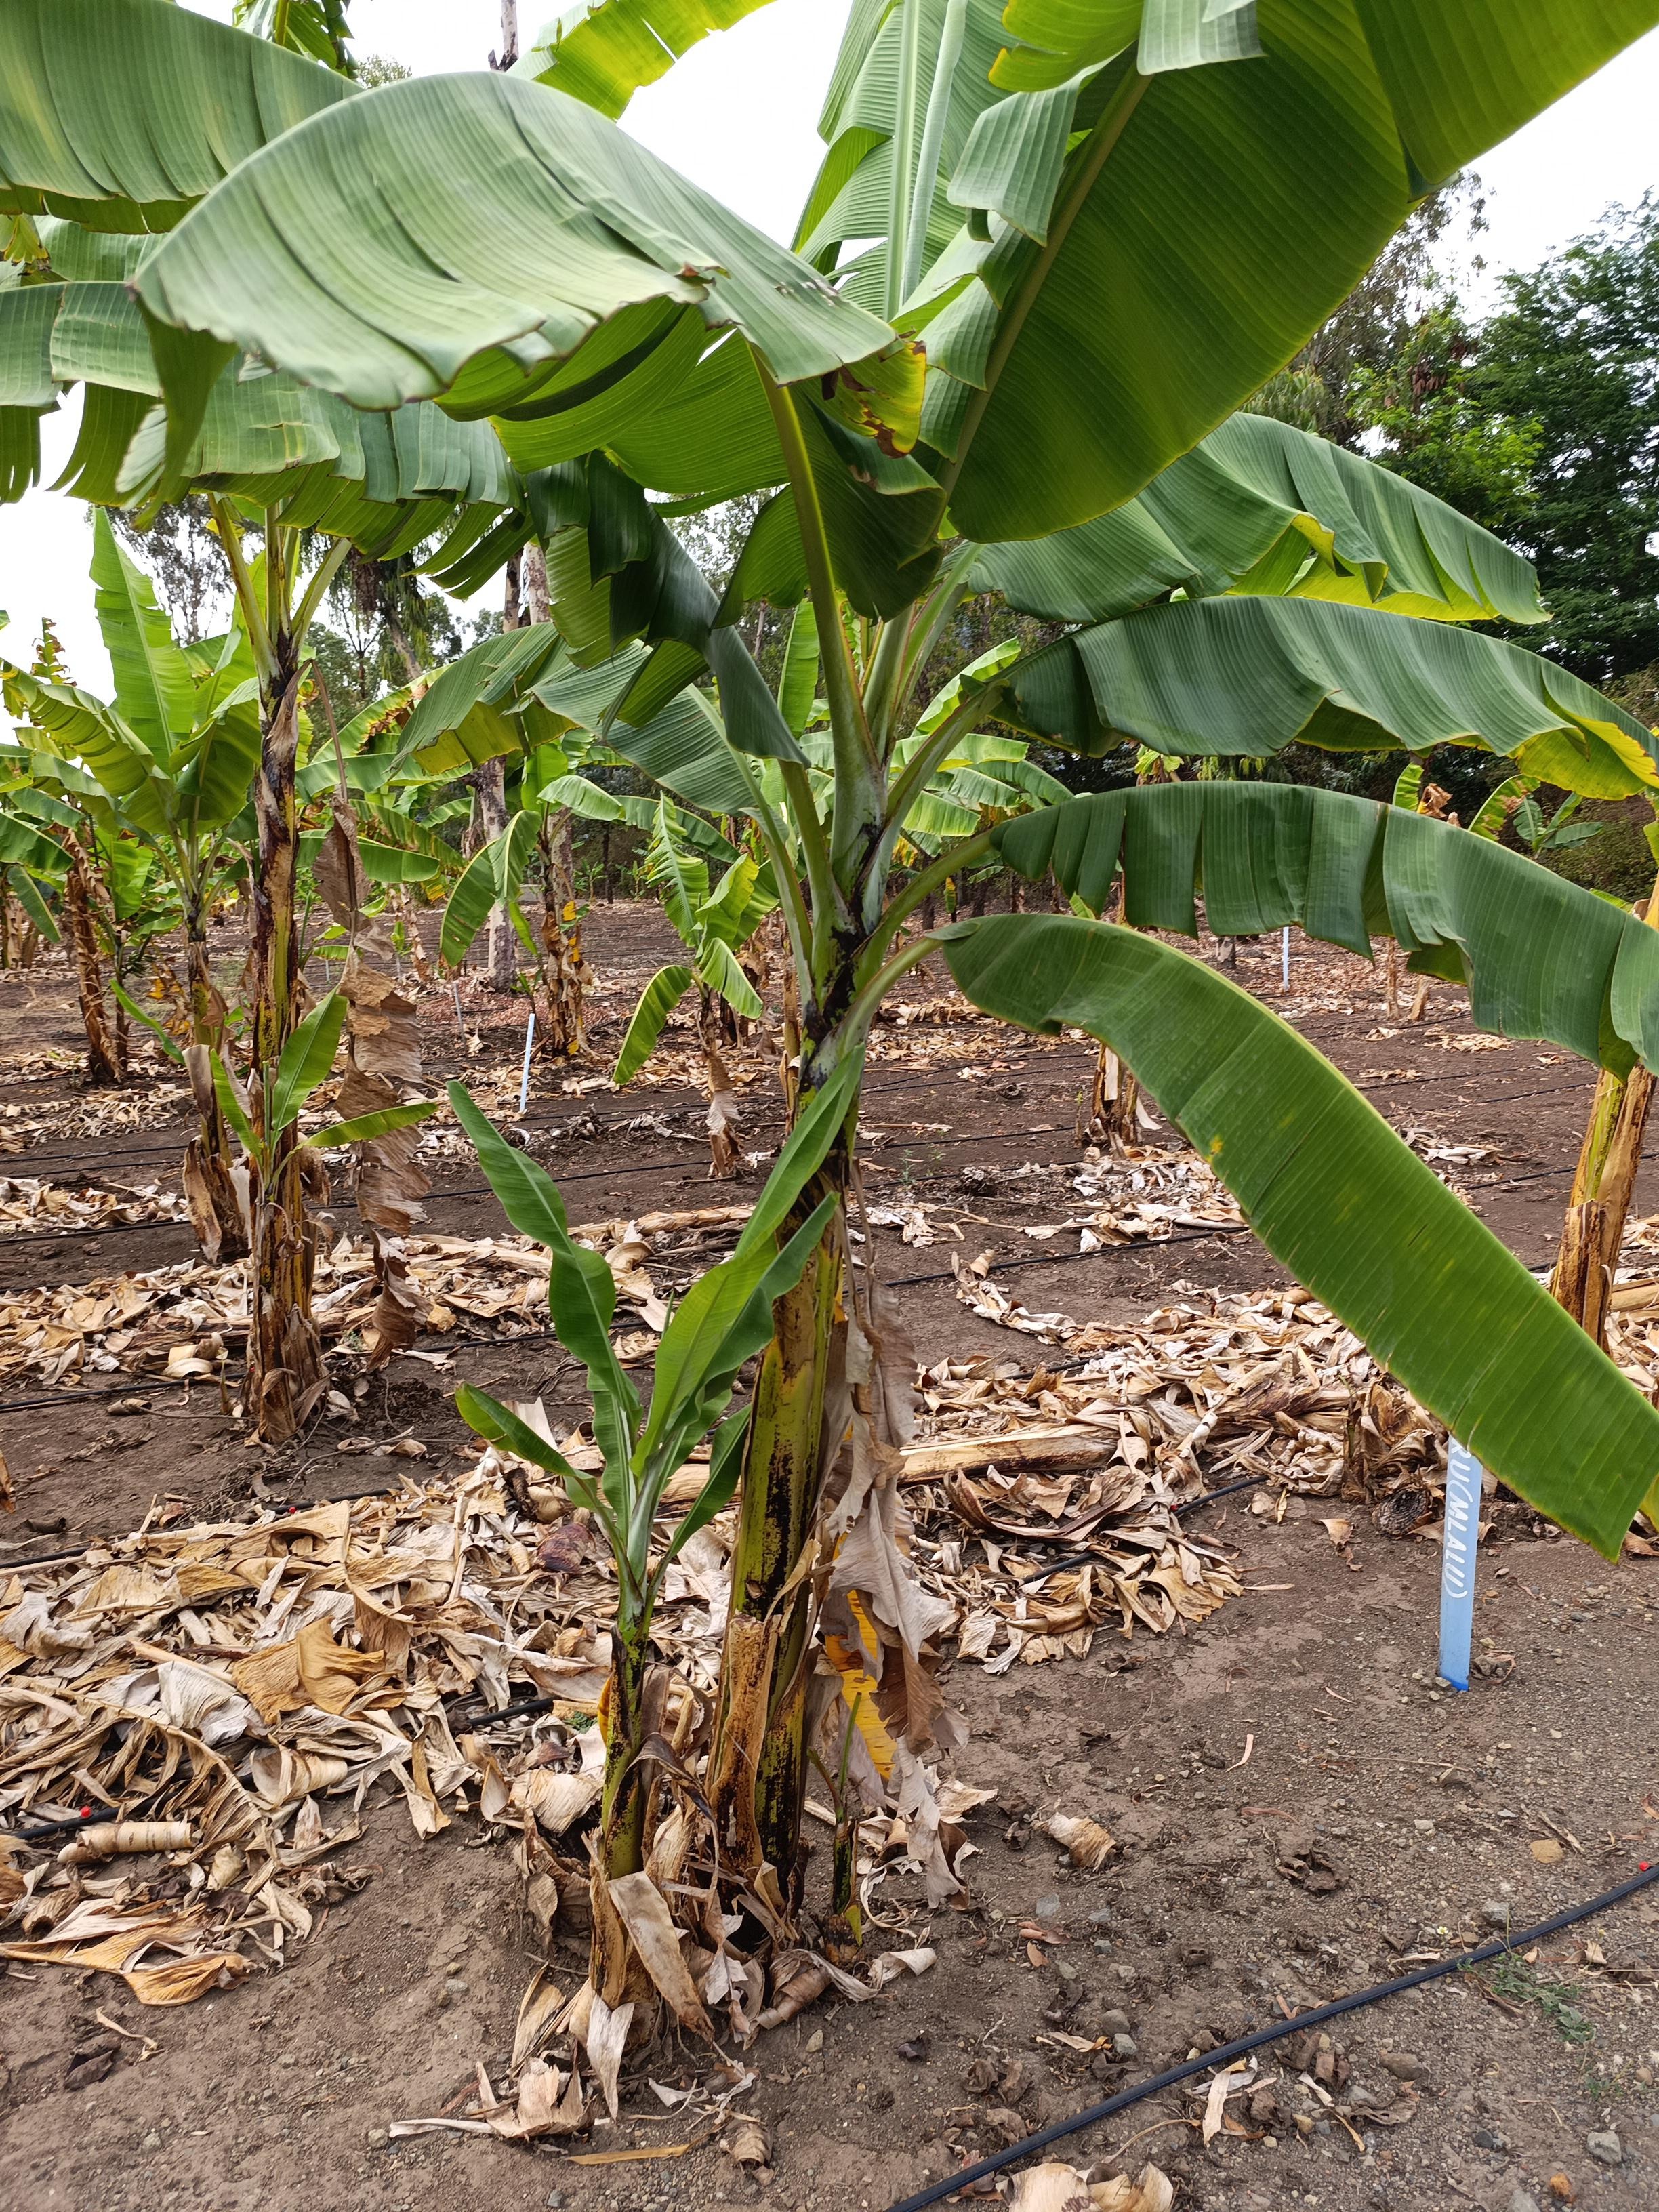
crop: banana
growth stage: vegetative
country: Tanzania
